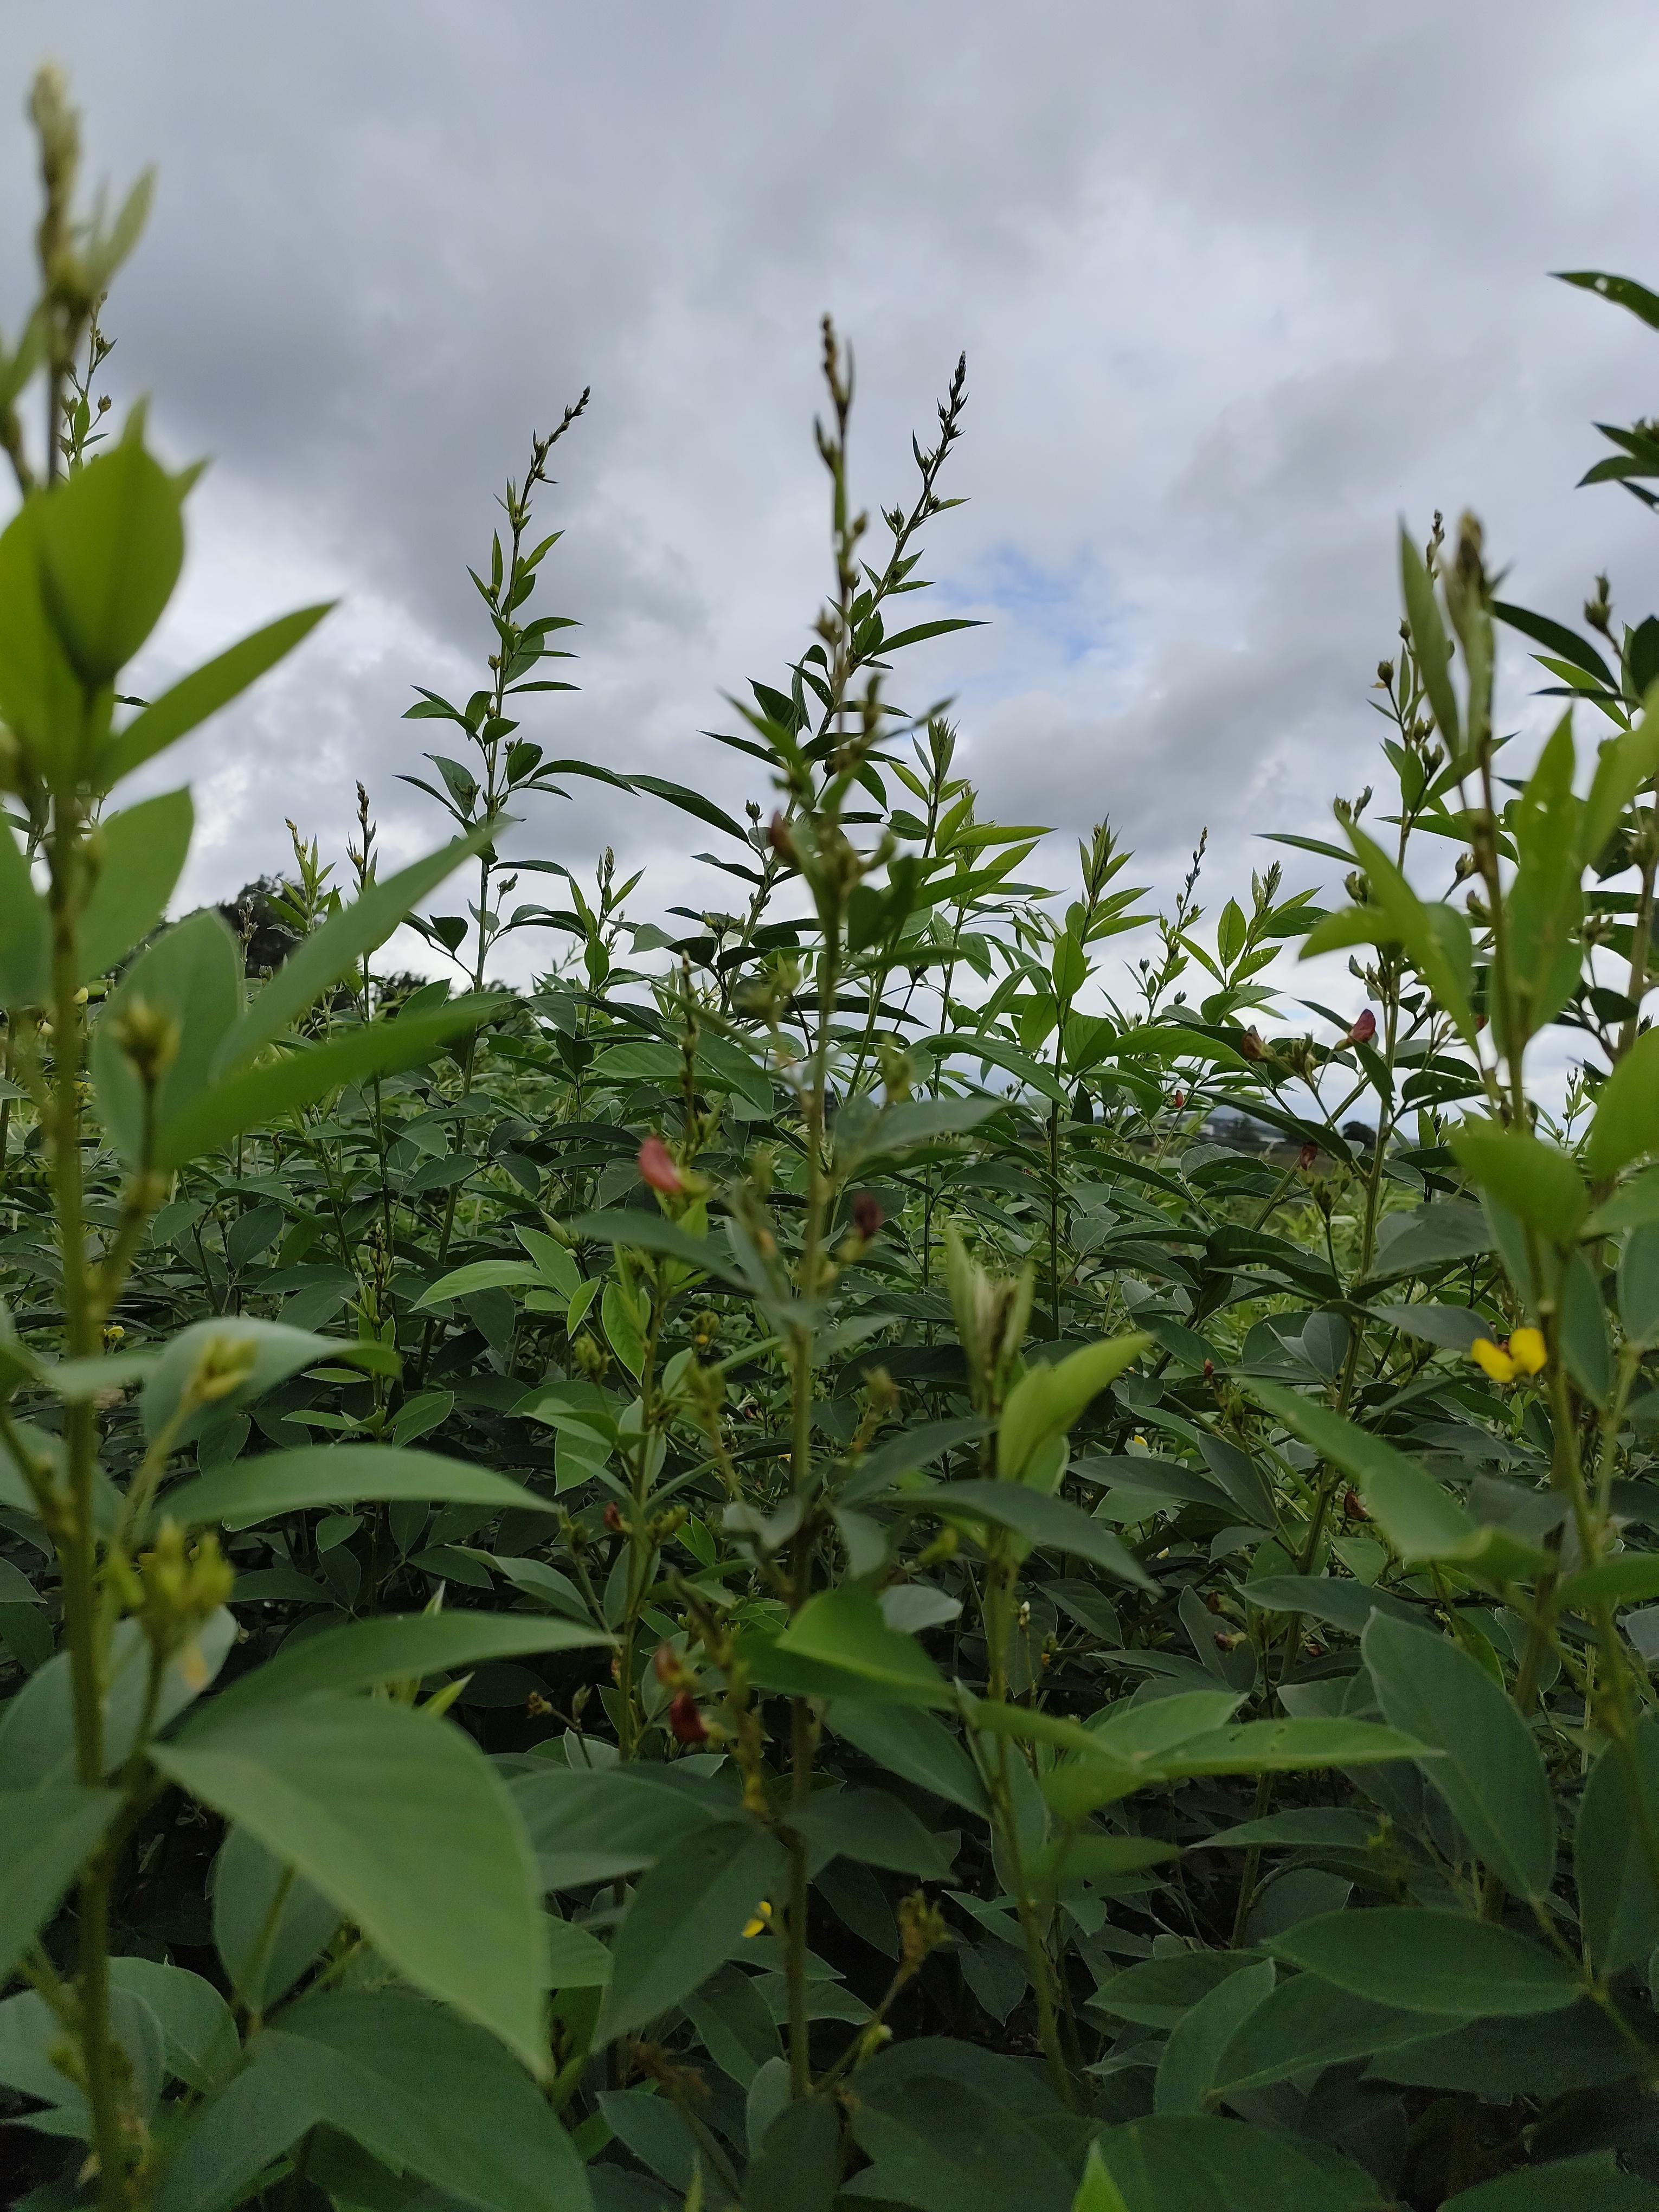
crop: pigeonpea
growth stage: flowering
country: Tanzania
